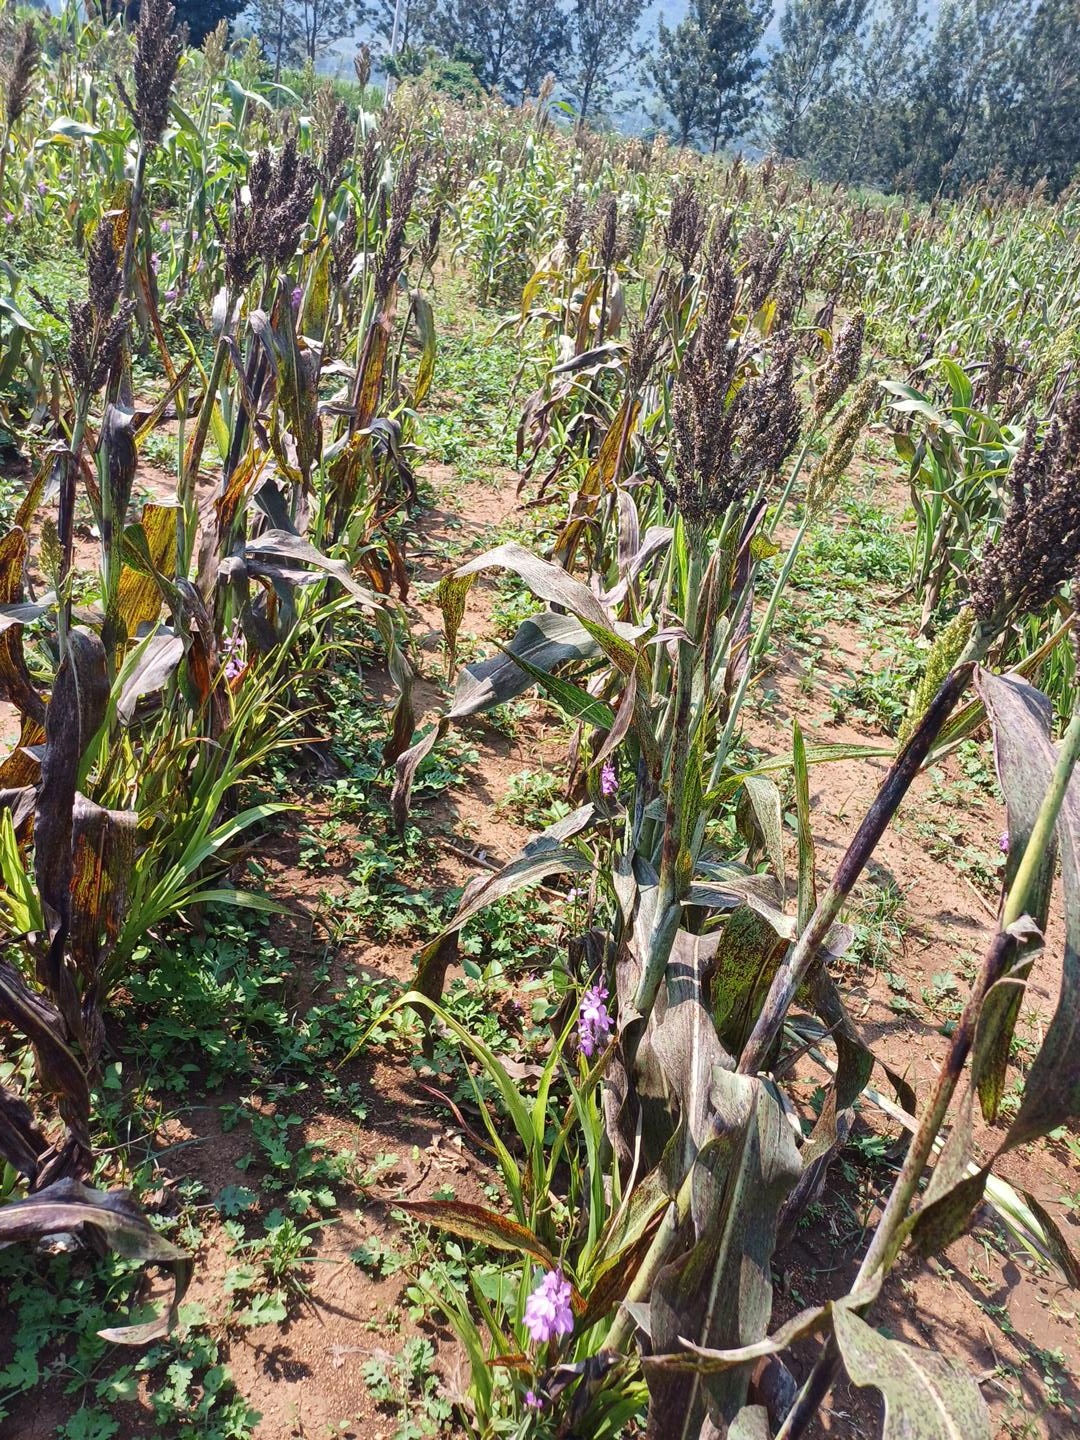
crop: sorghum
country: Kenya
